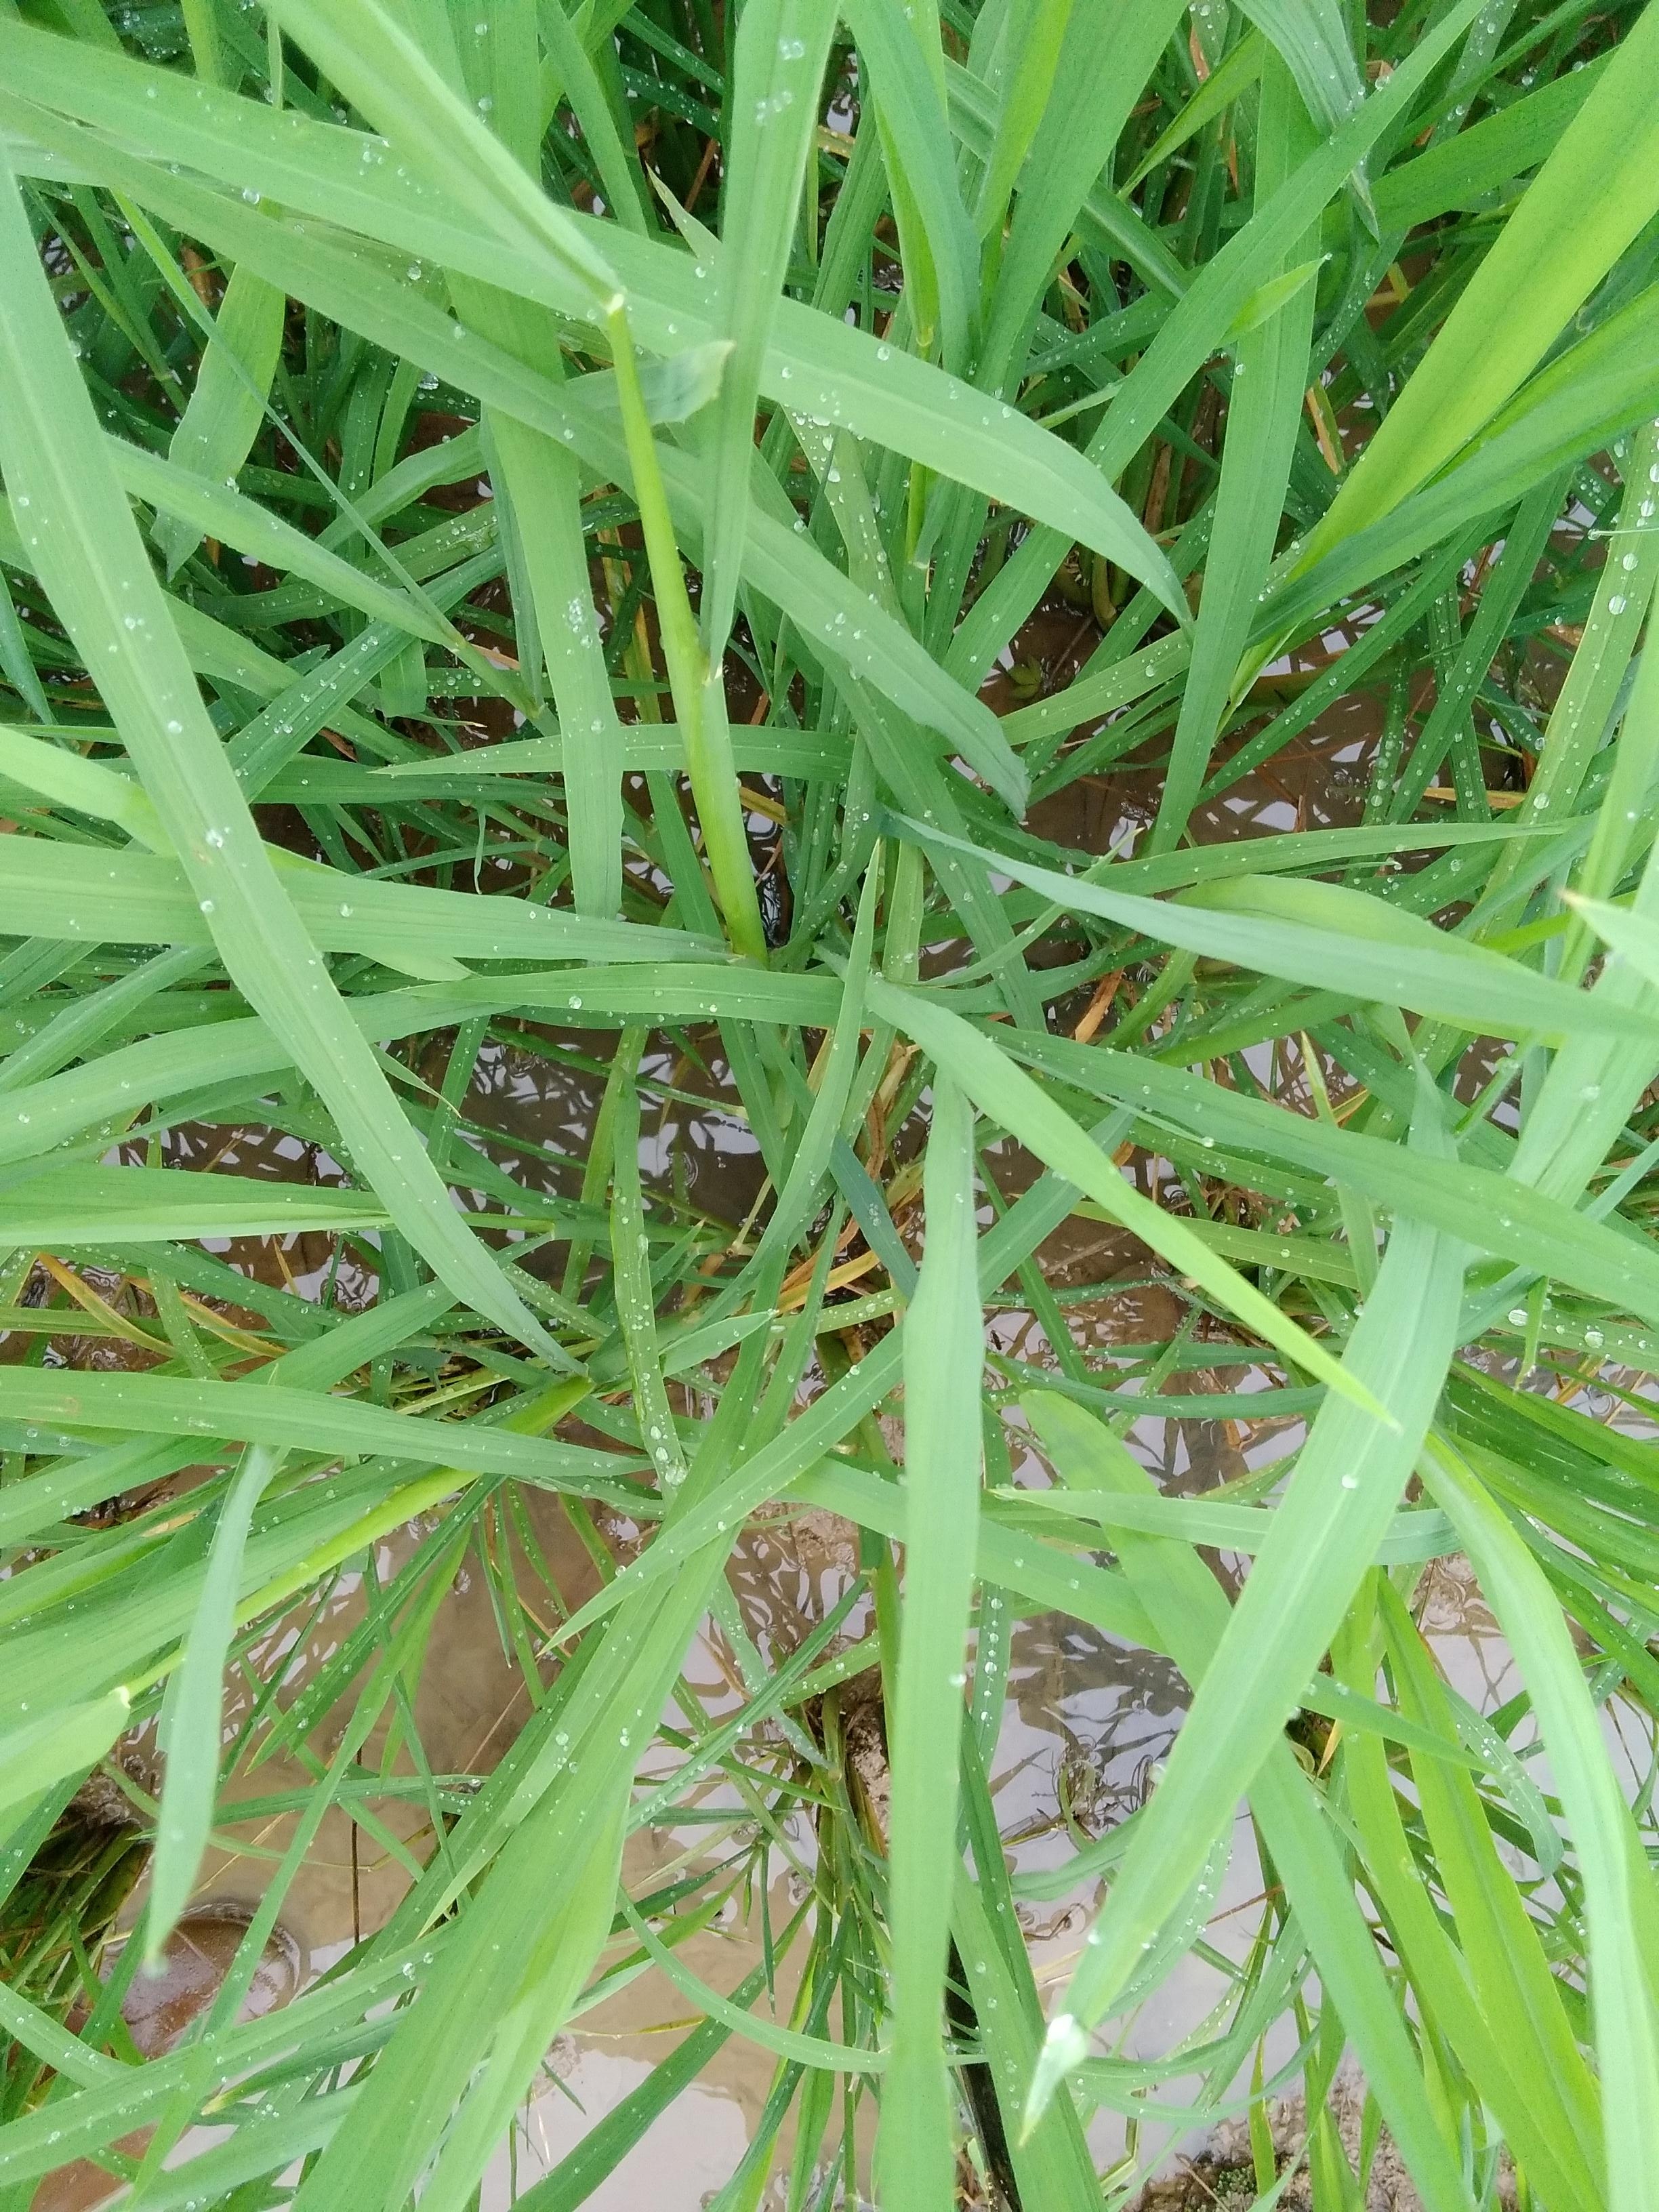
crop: rice
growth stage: booting
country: Nigeria
